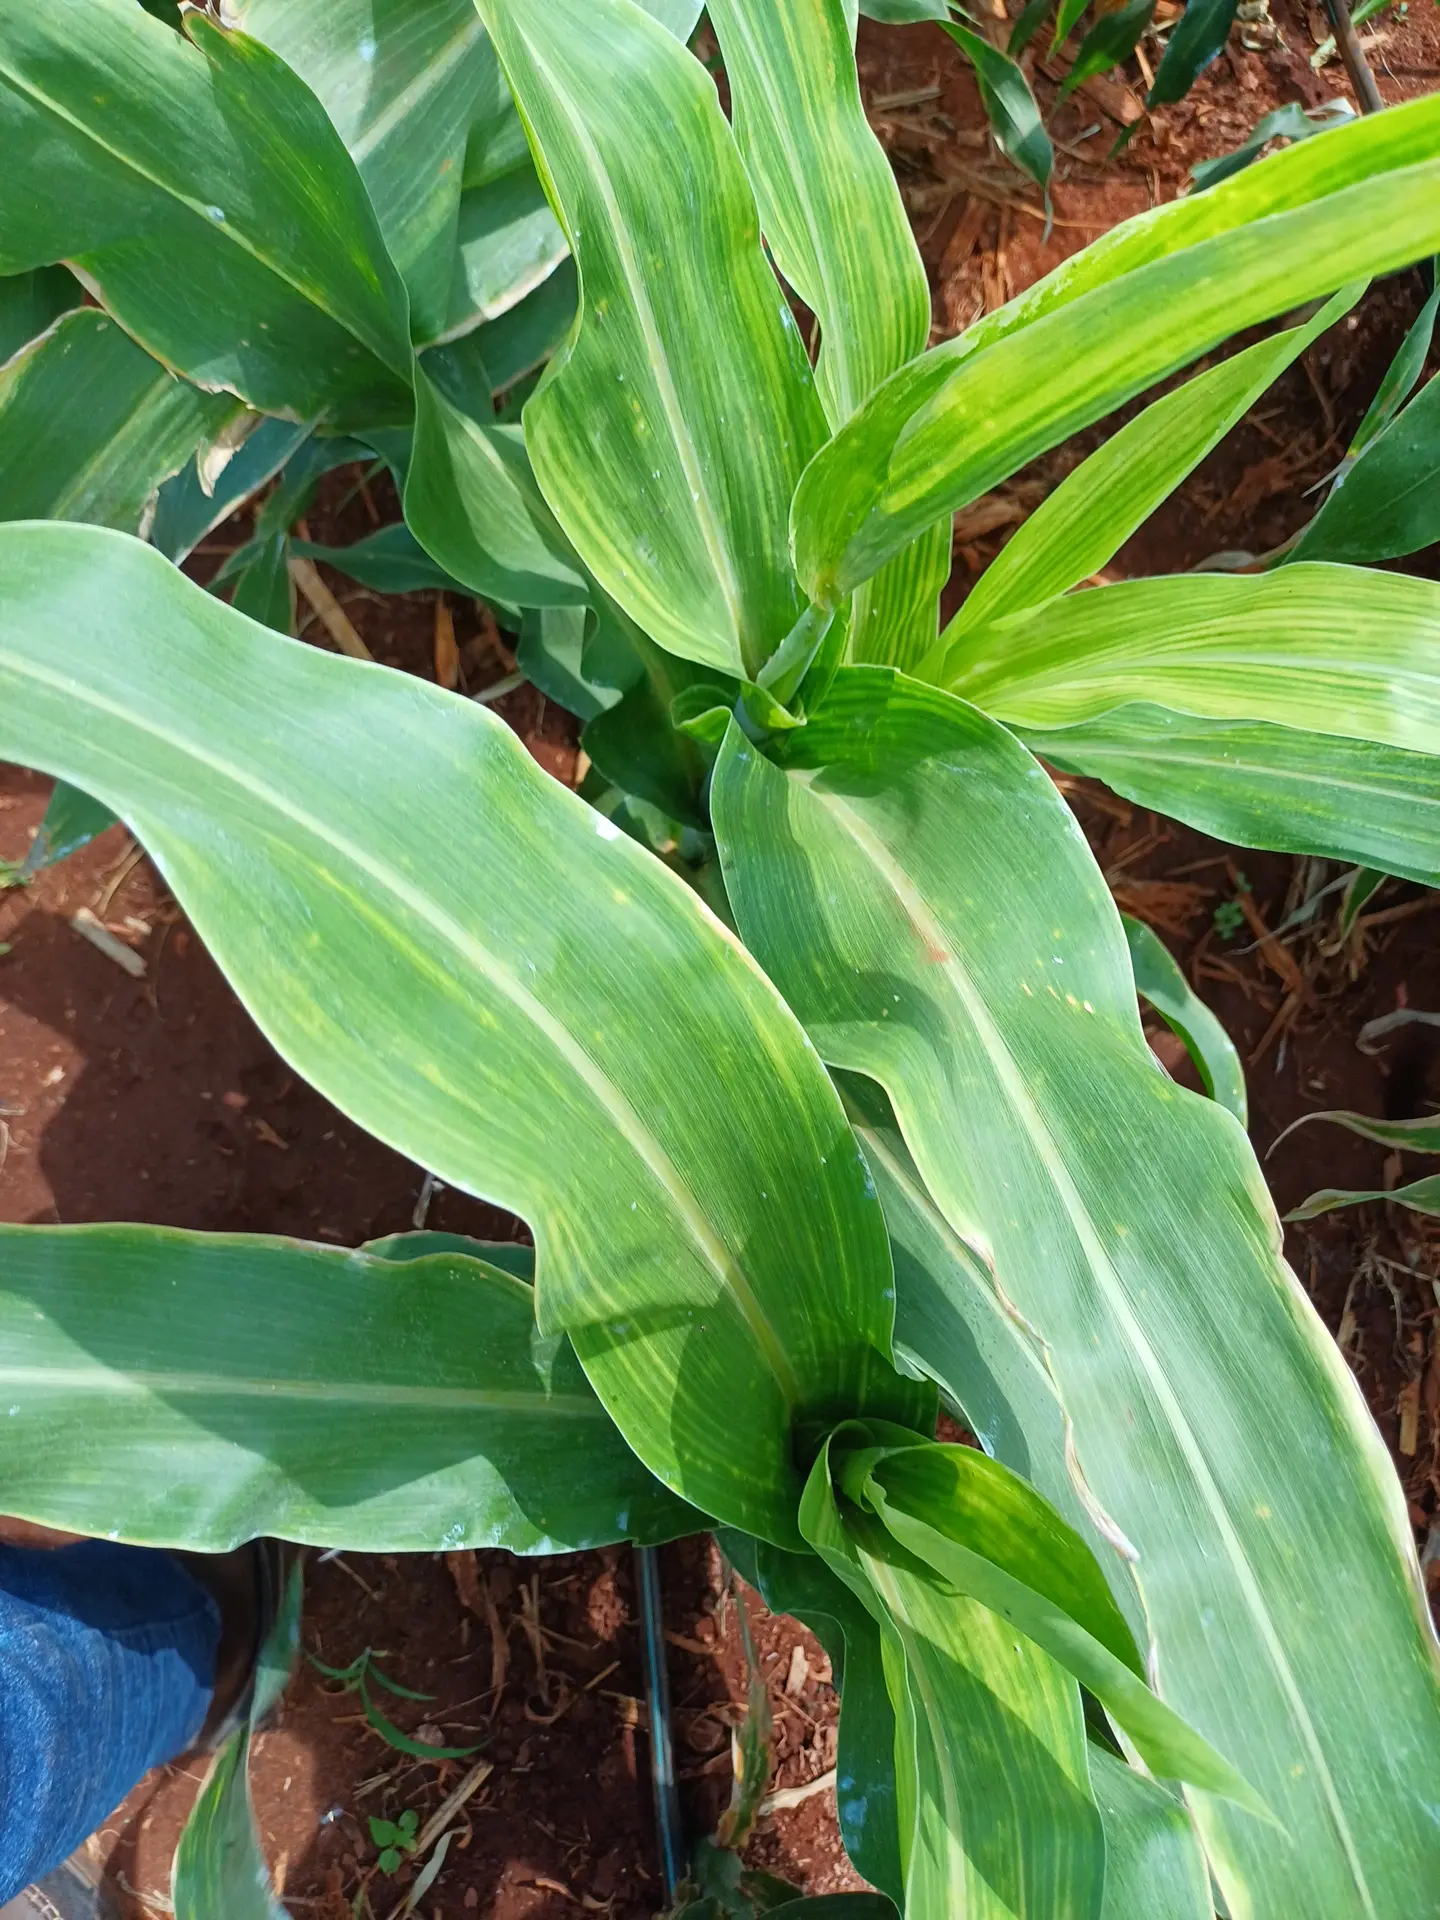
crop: sorghum
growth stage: vegetative
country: Kenya
